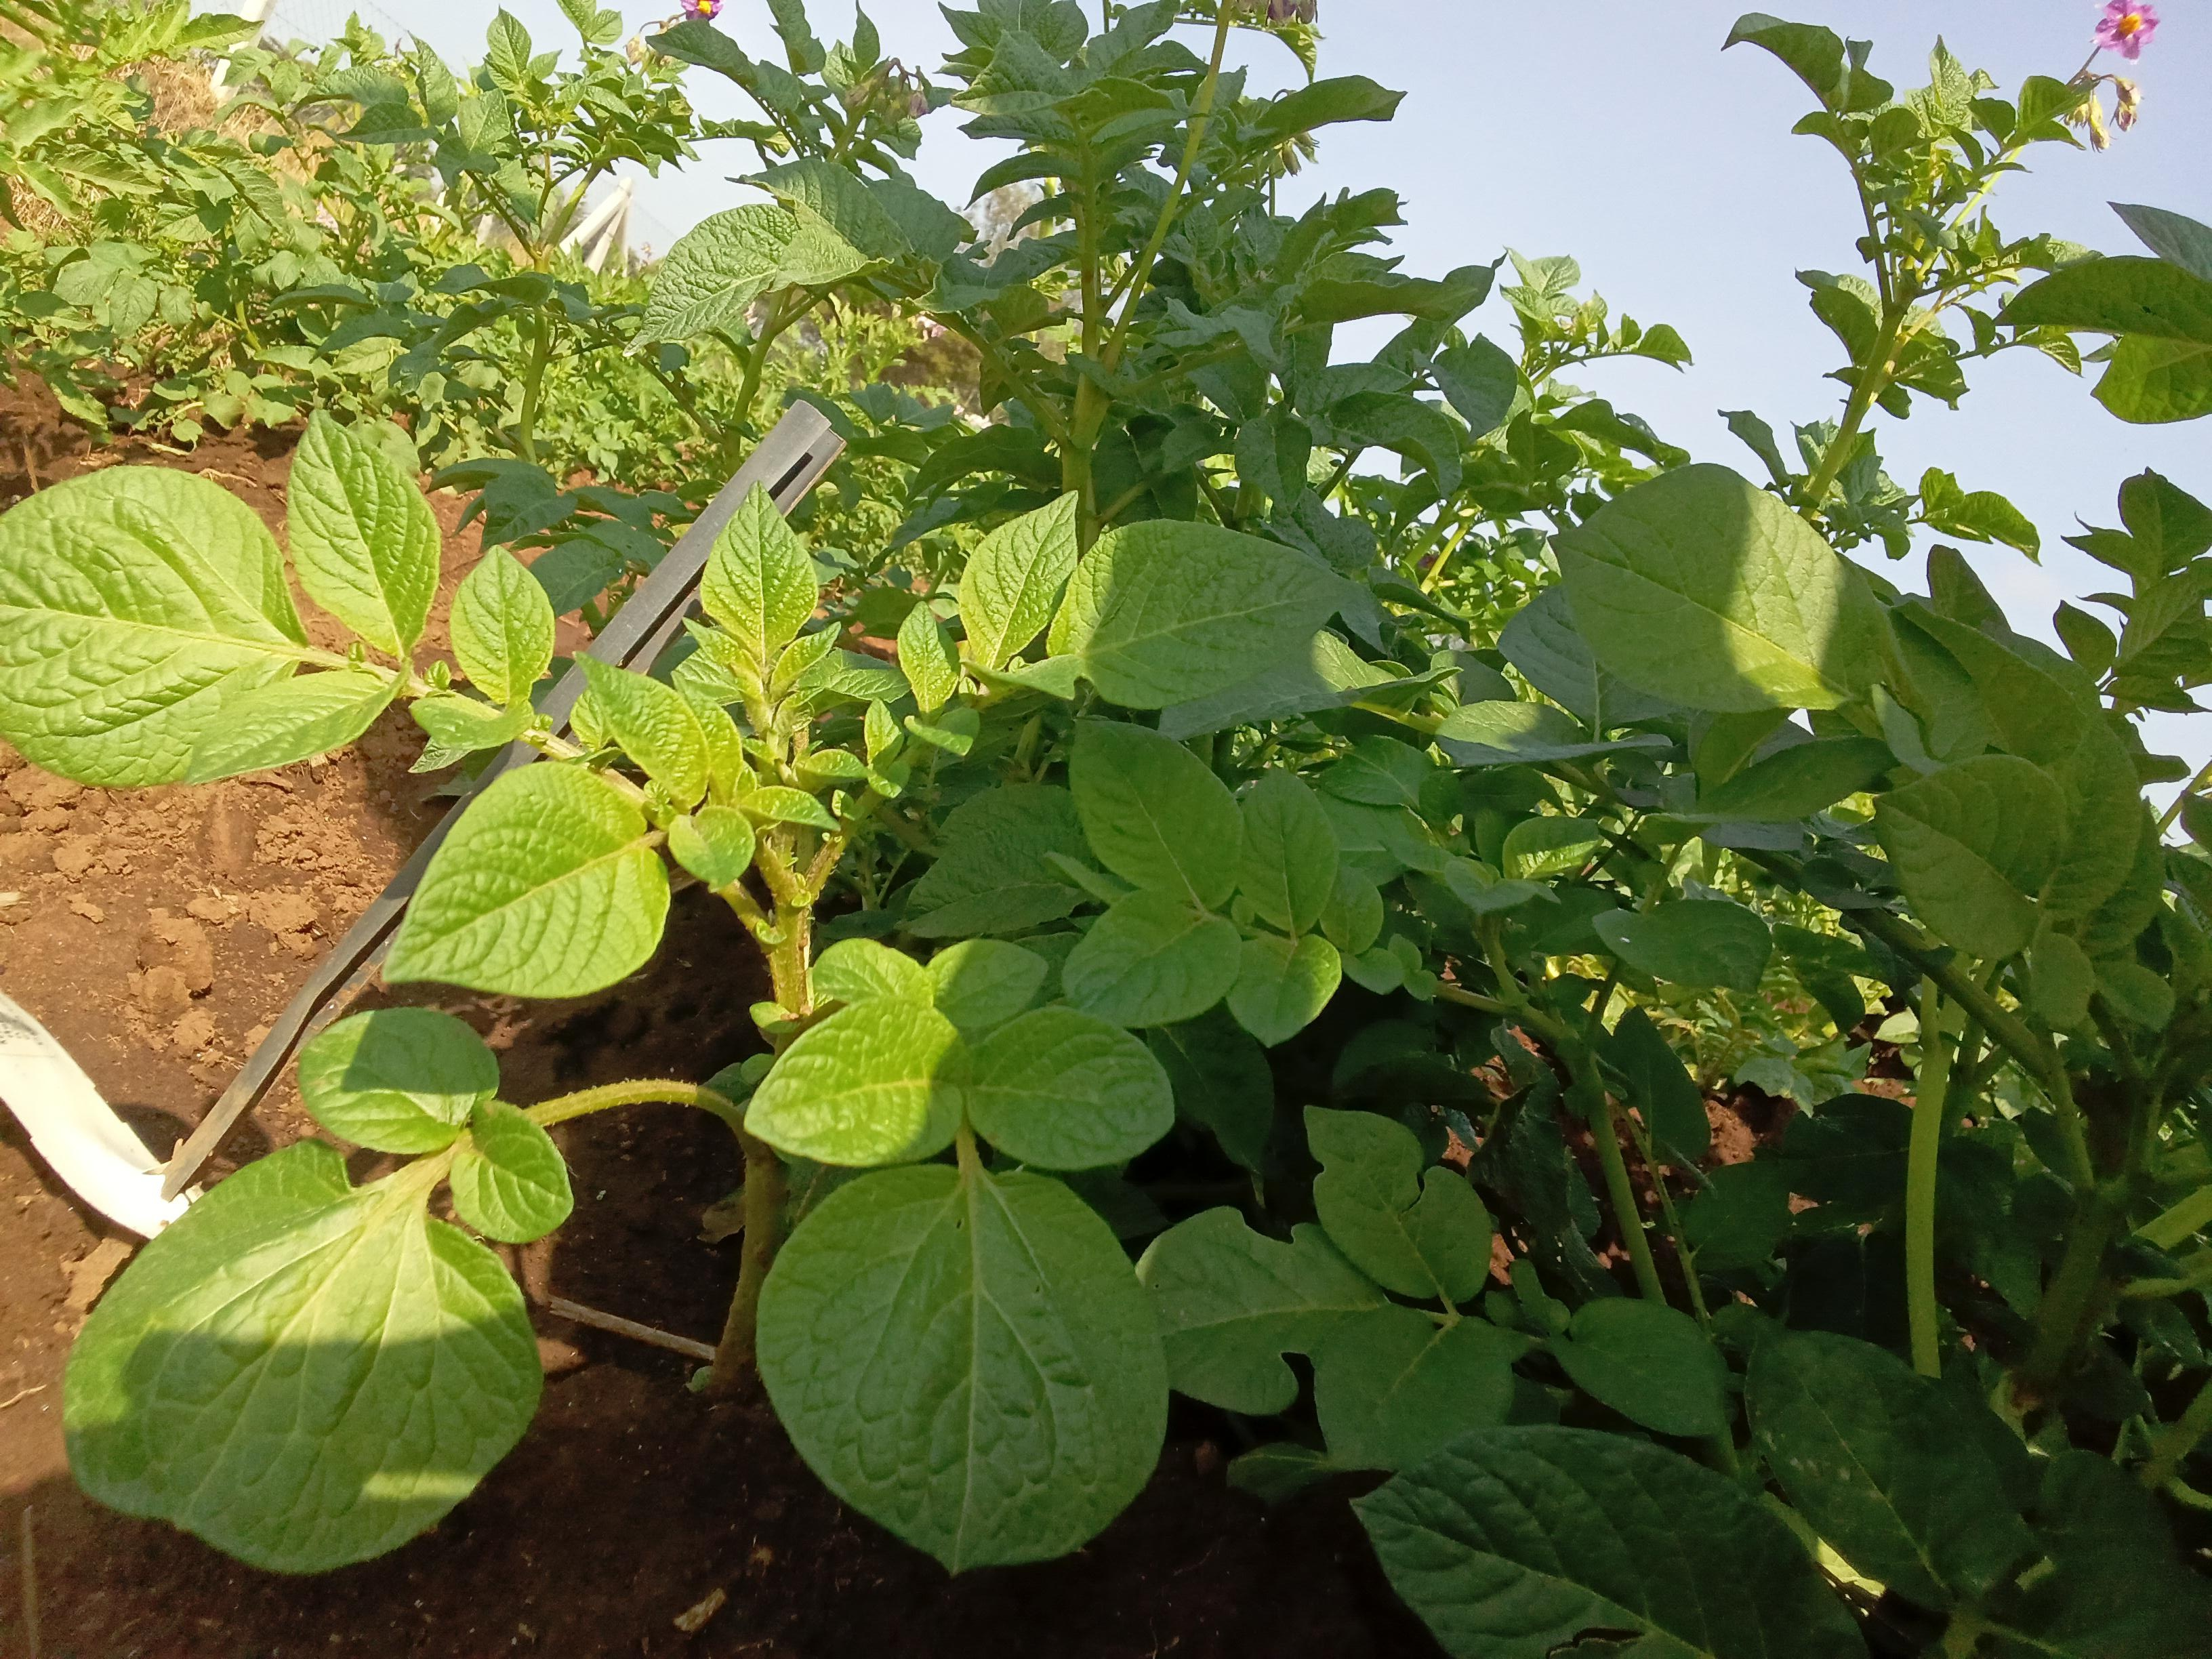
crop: potato
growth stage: flowering
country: Kenya
